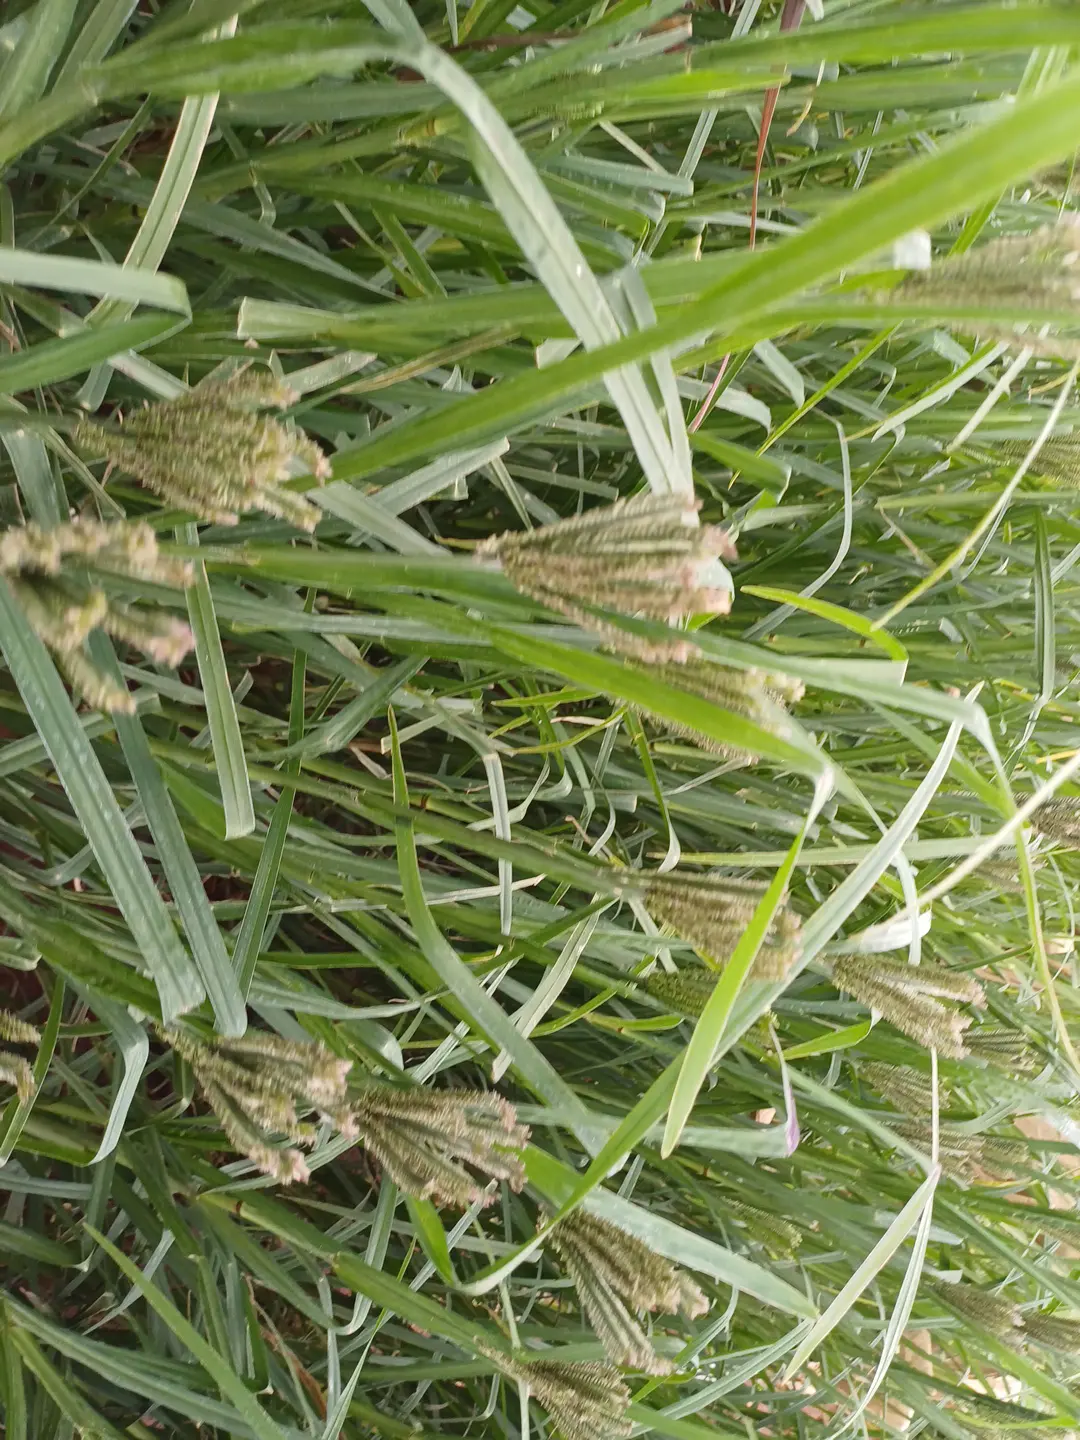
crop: finger millet
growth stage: flowering
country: Kenya
